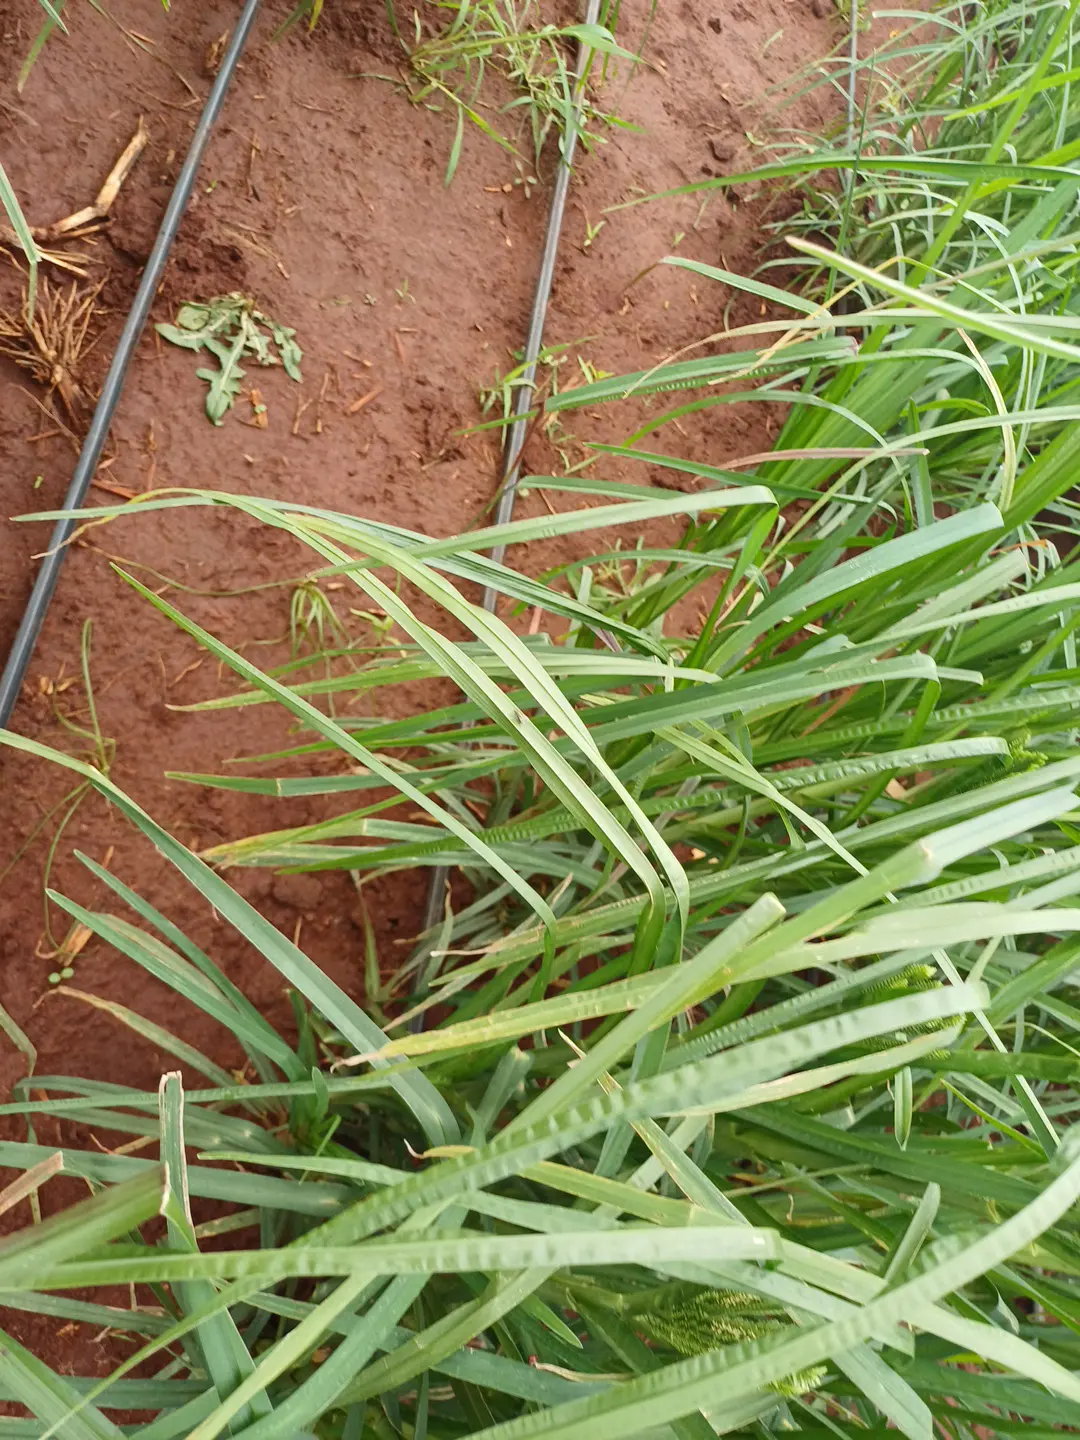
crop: finger millet
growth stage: heading tuber
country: Kenya
